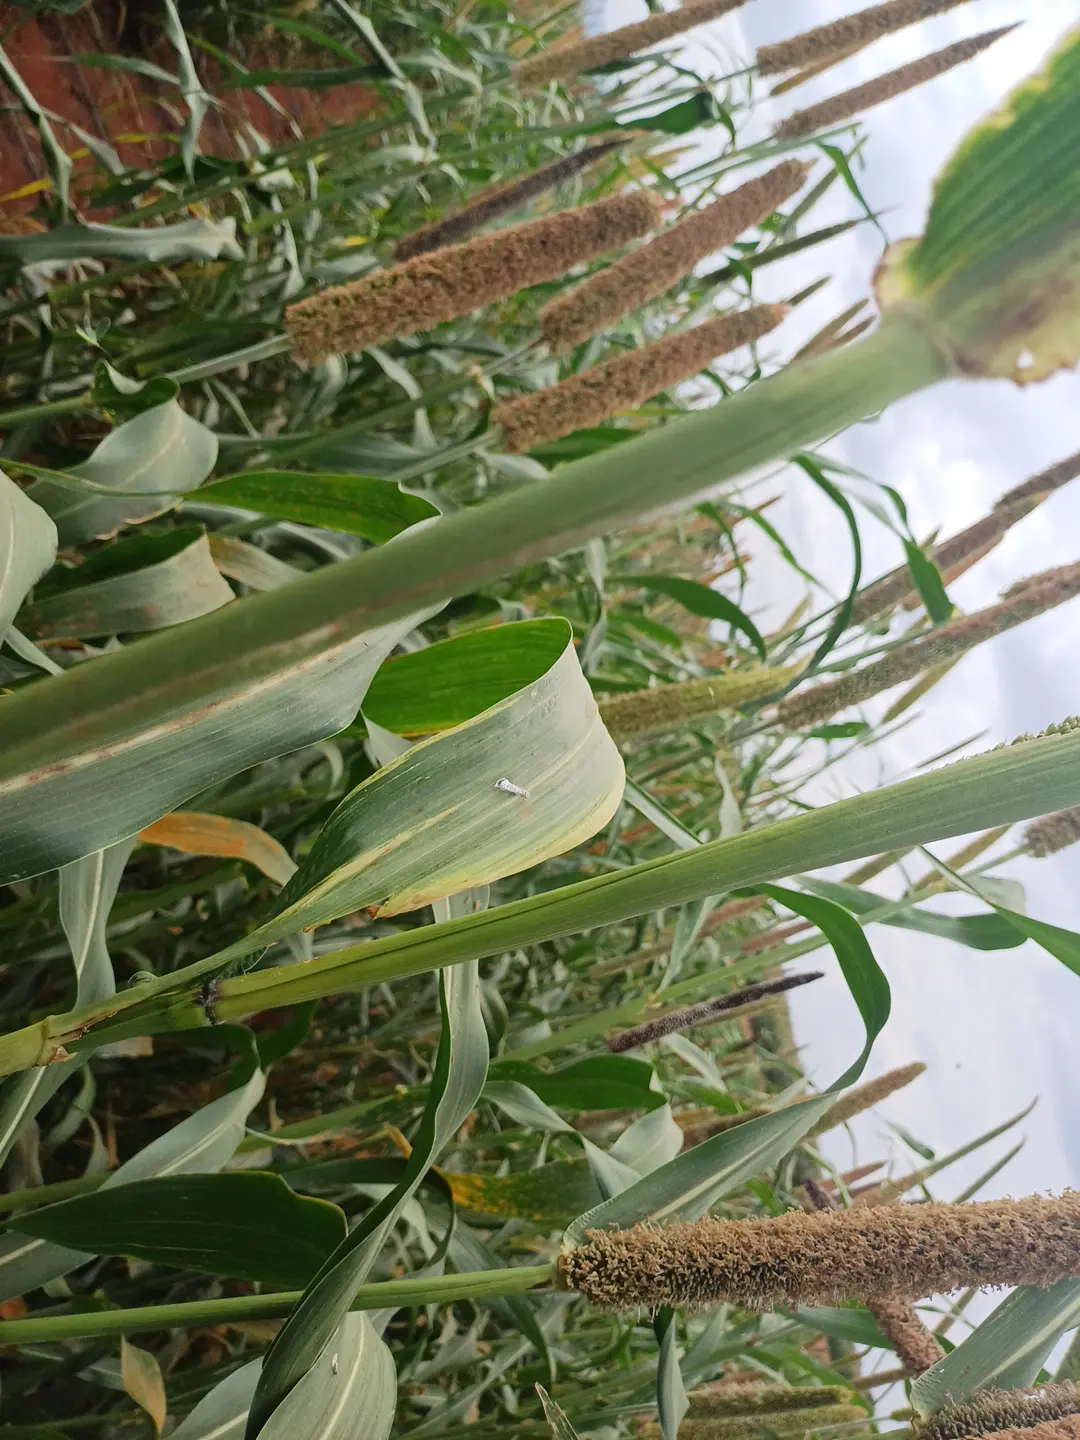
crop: pearl millet
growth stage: filling grain
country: Kenya
